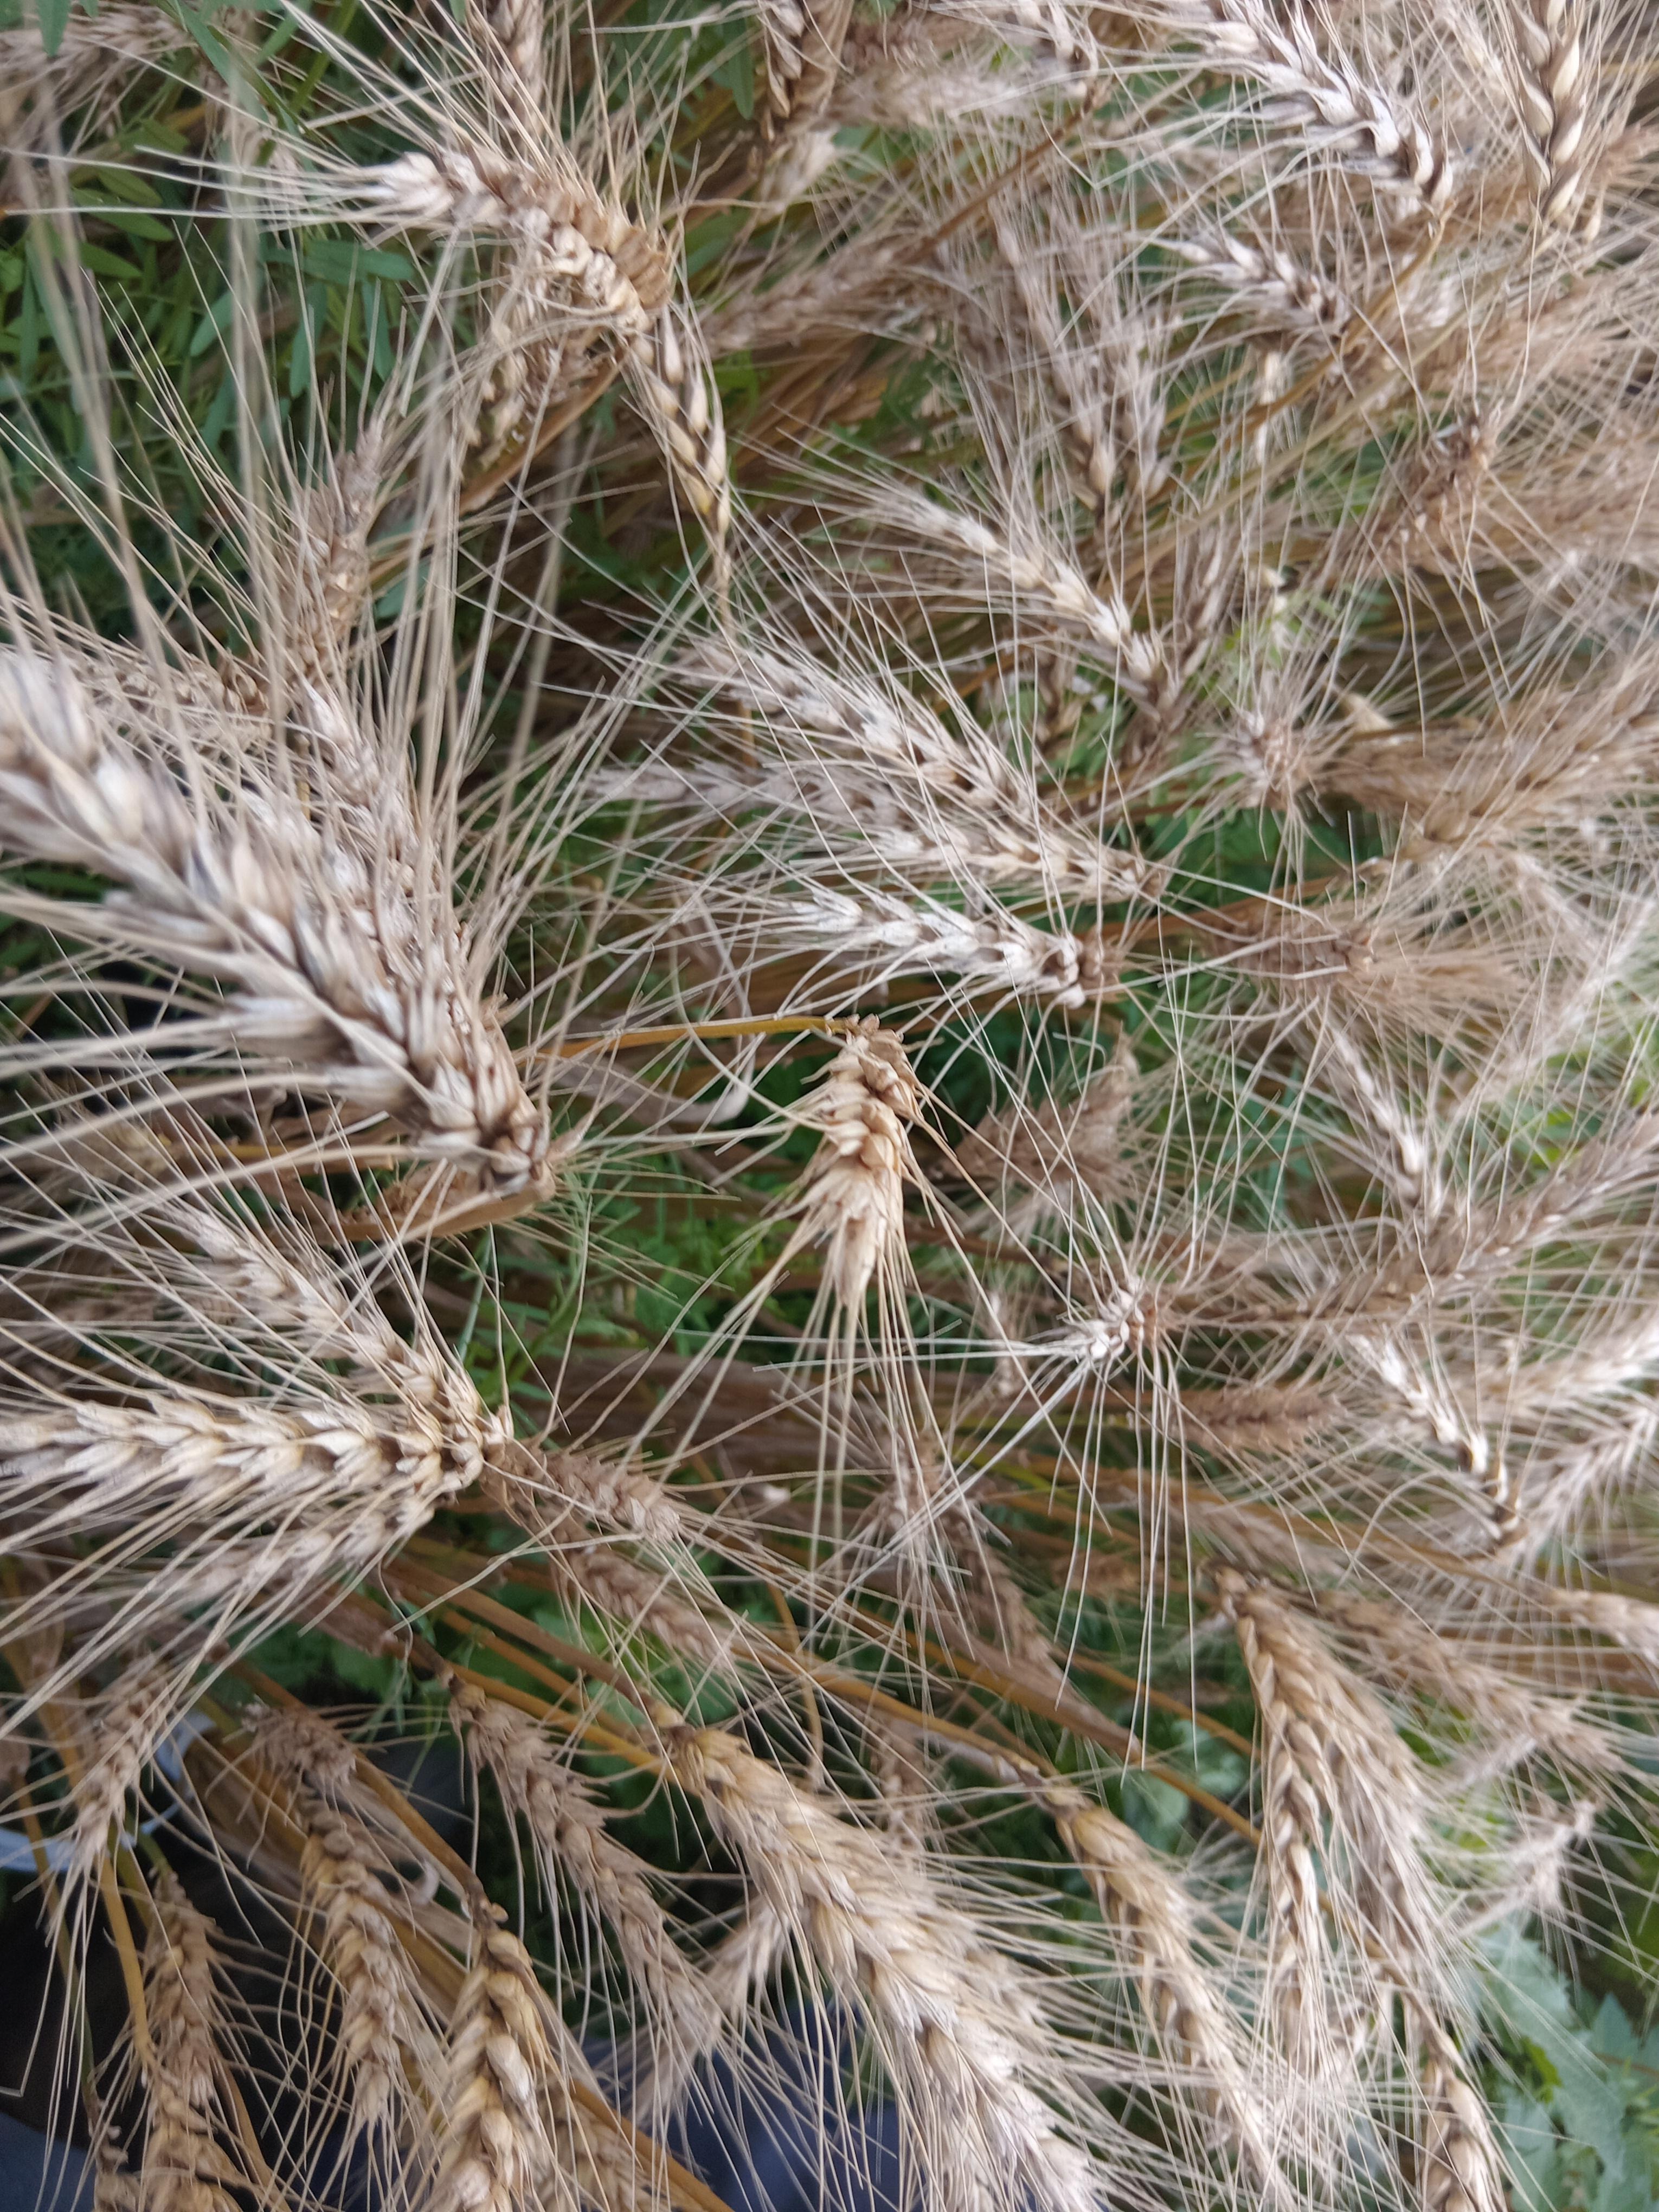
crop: wheat
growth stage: maturity
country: Kenya
